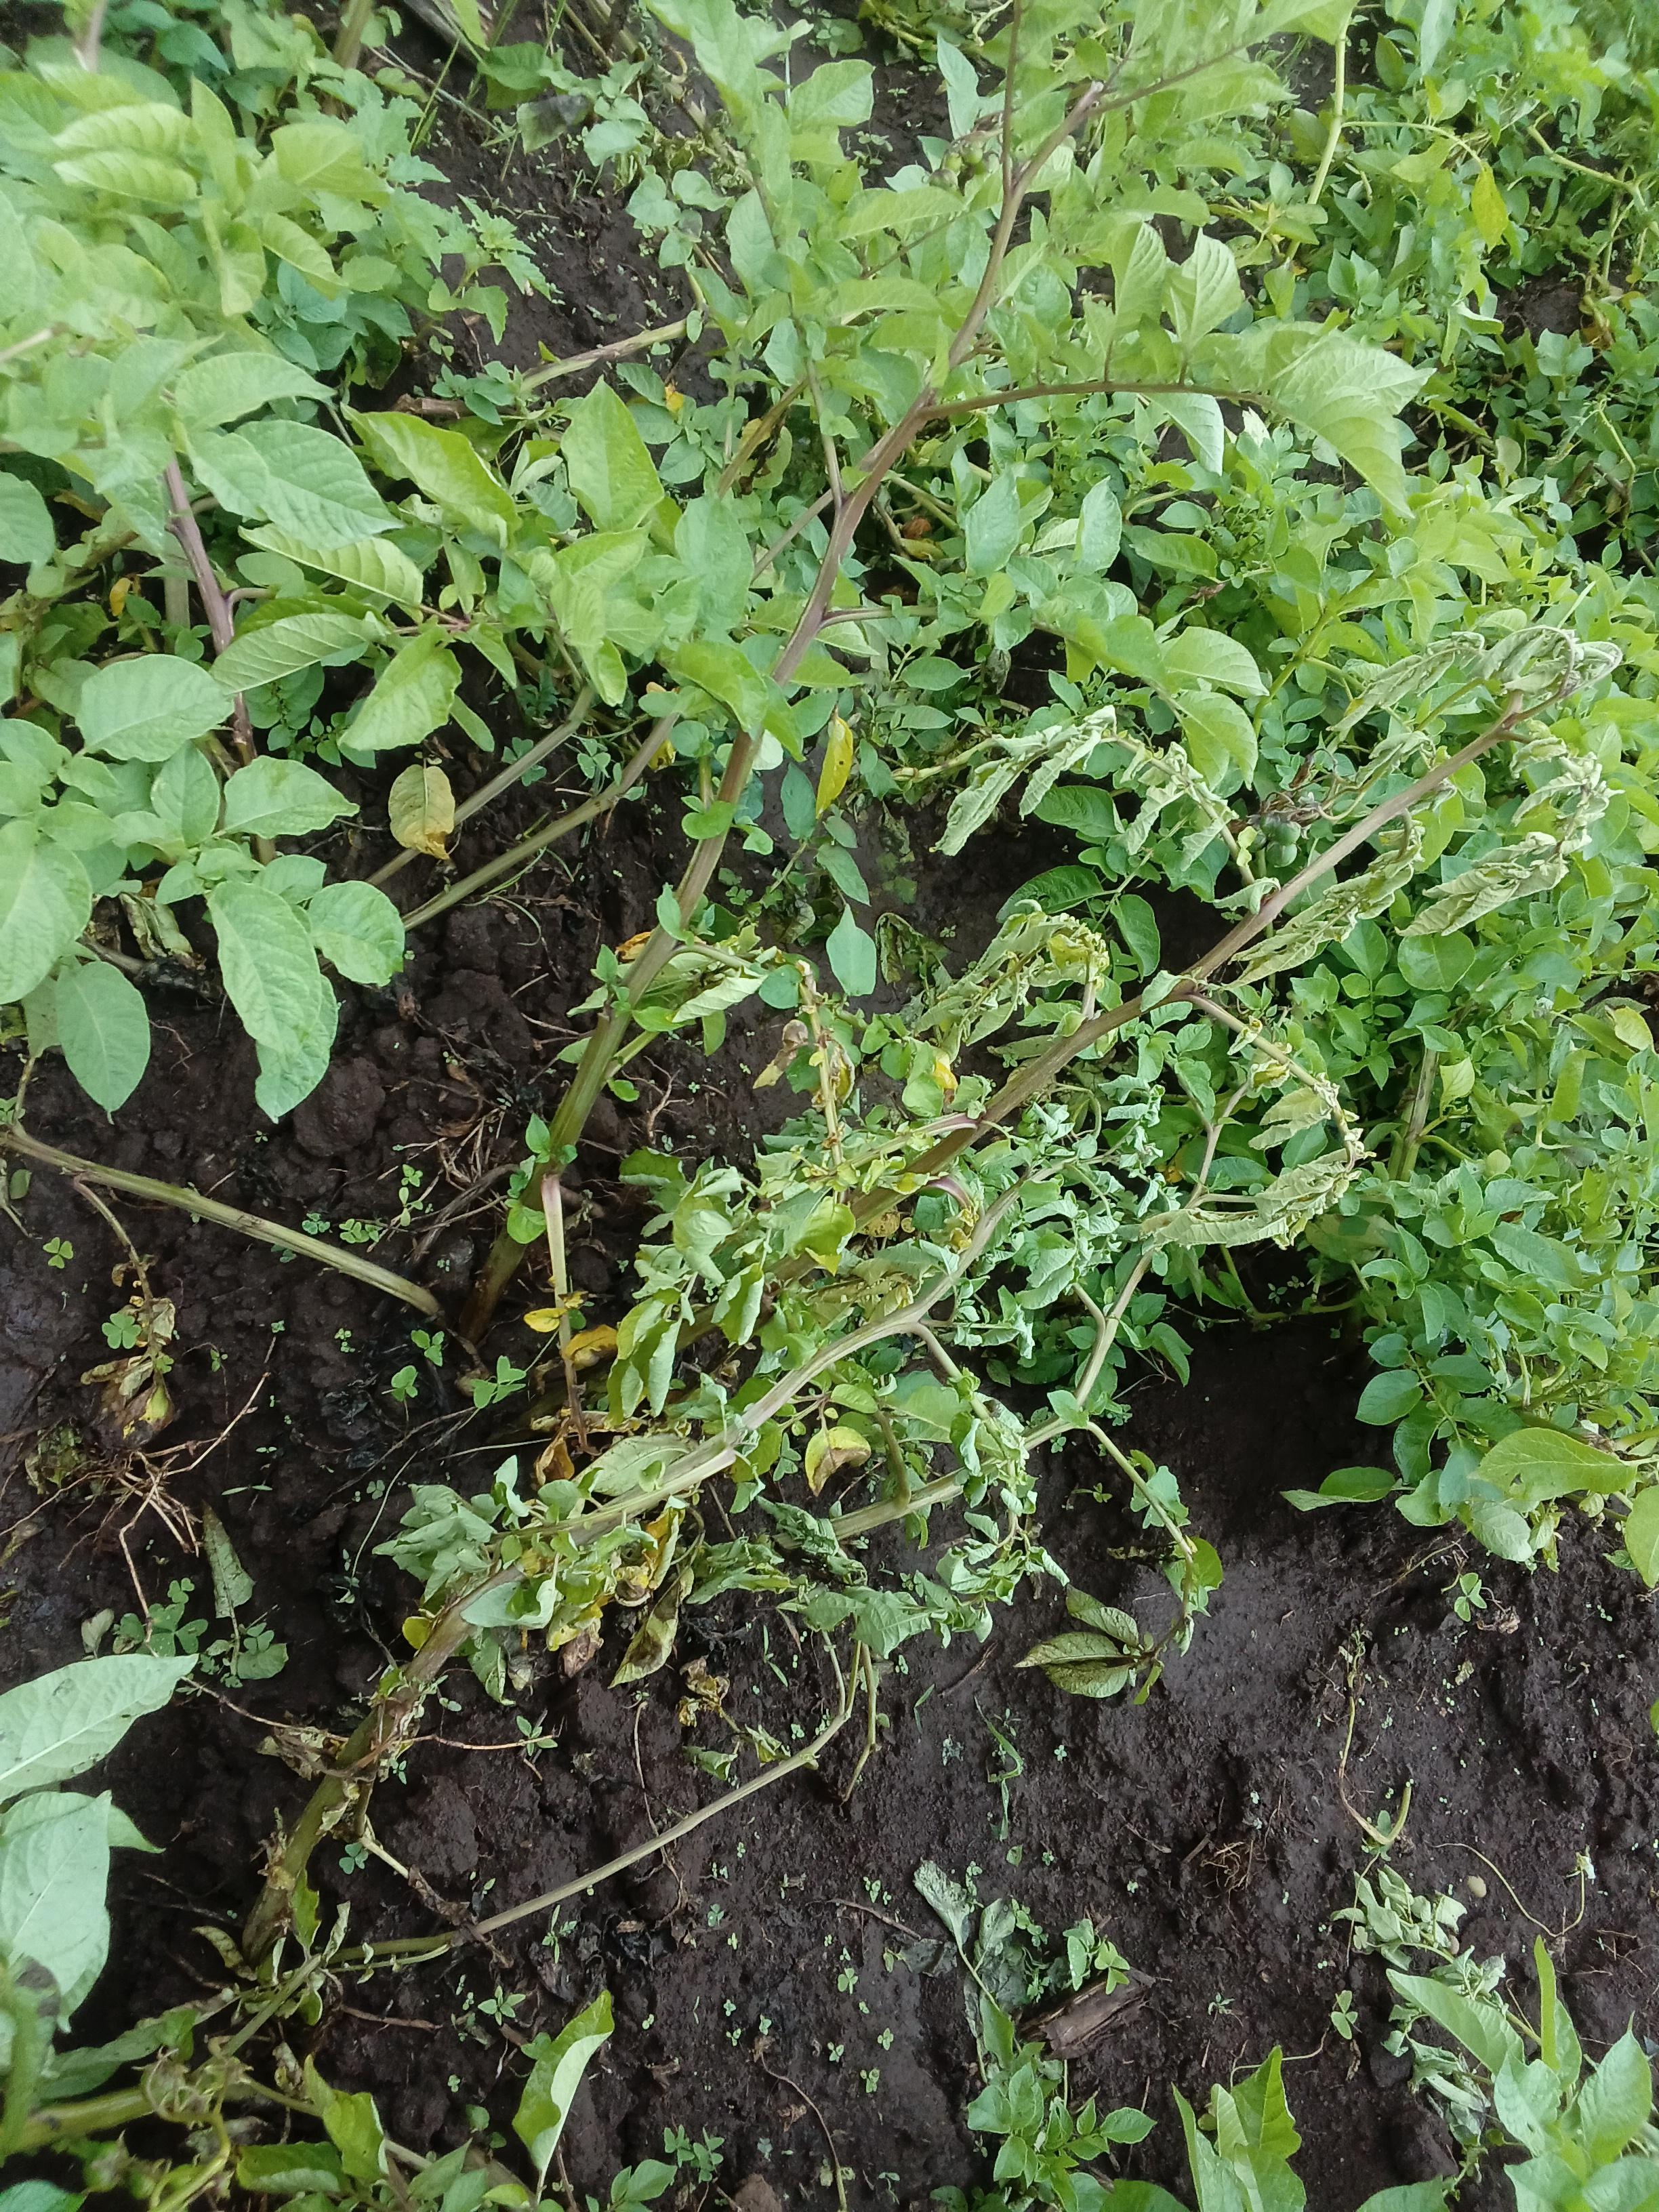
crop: potato
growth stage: vegetative
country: Kenya
